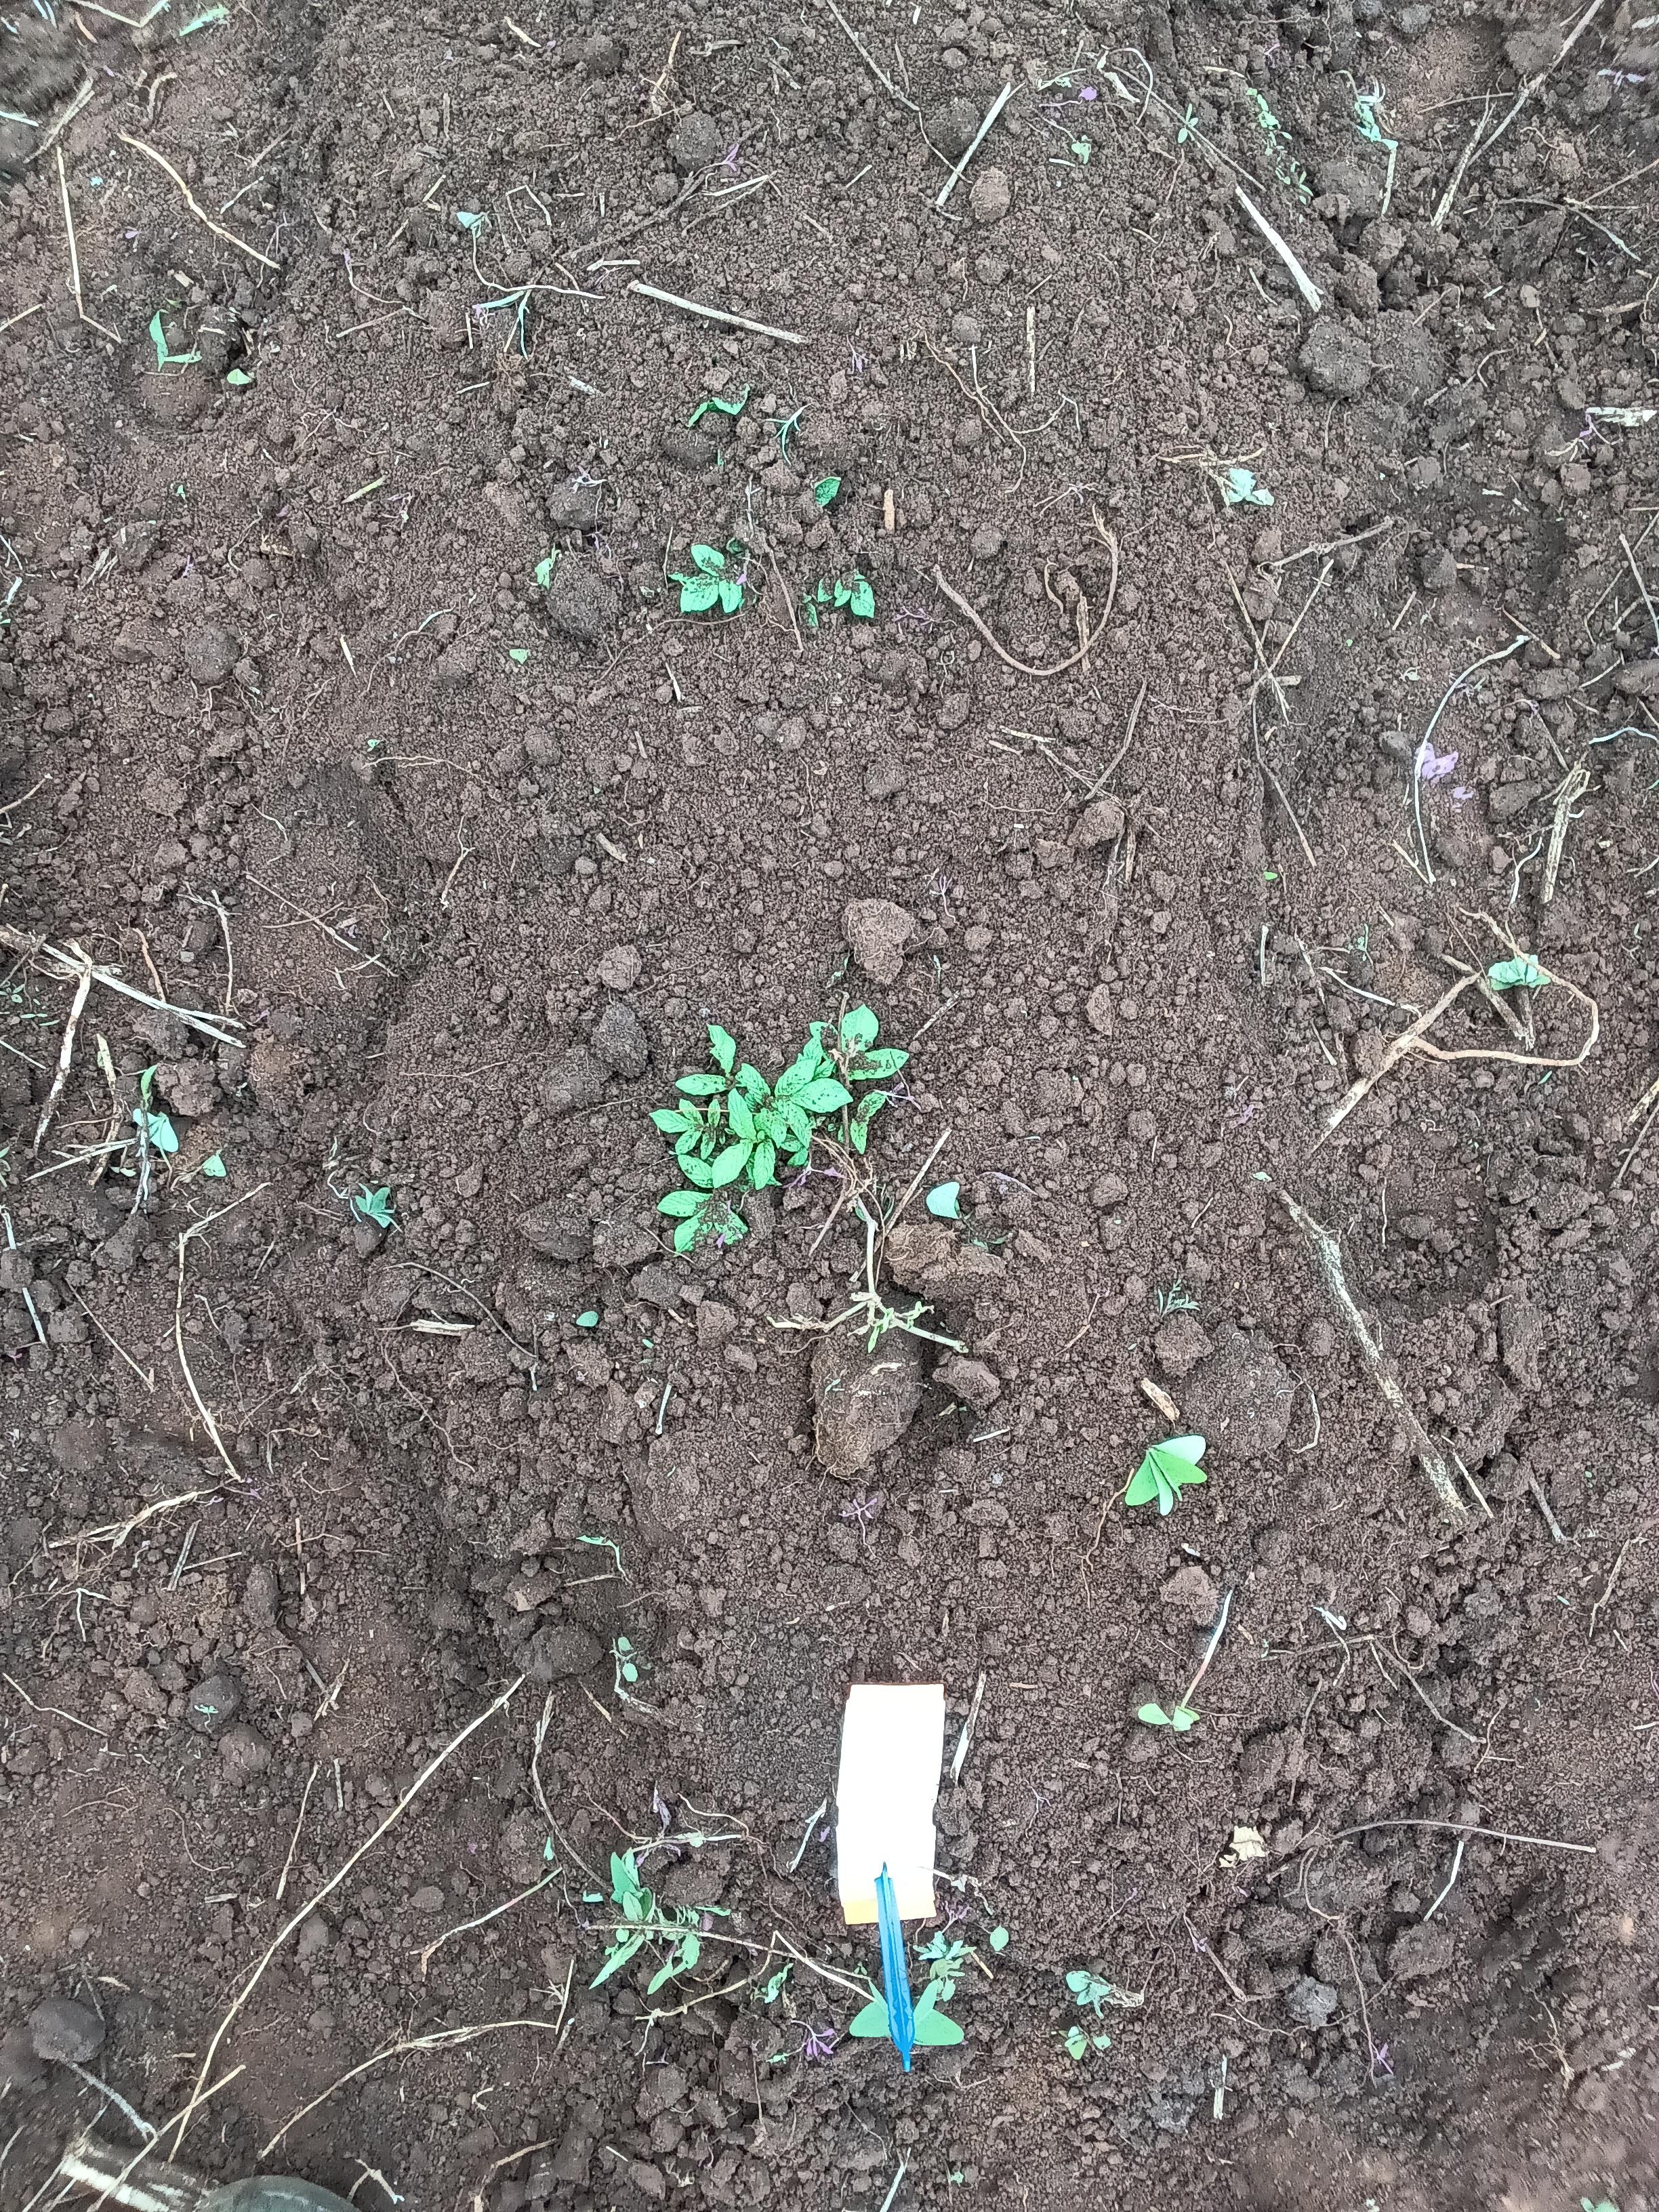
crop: potato
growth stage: sprouting emergence
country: Kenya
